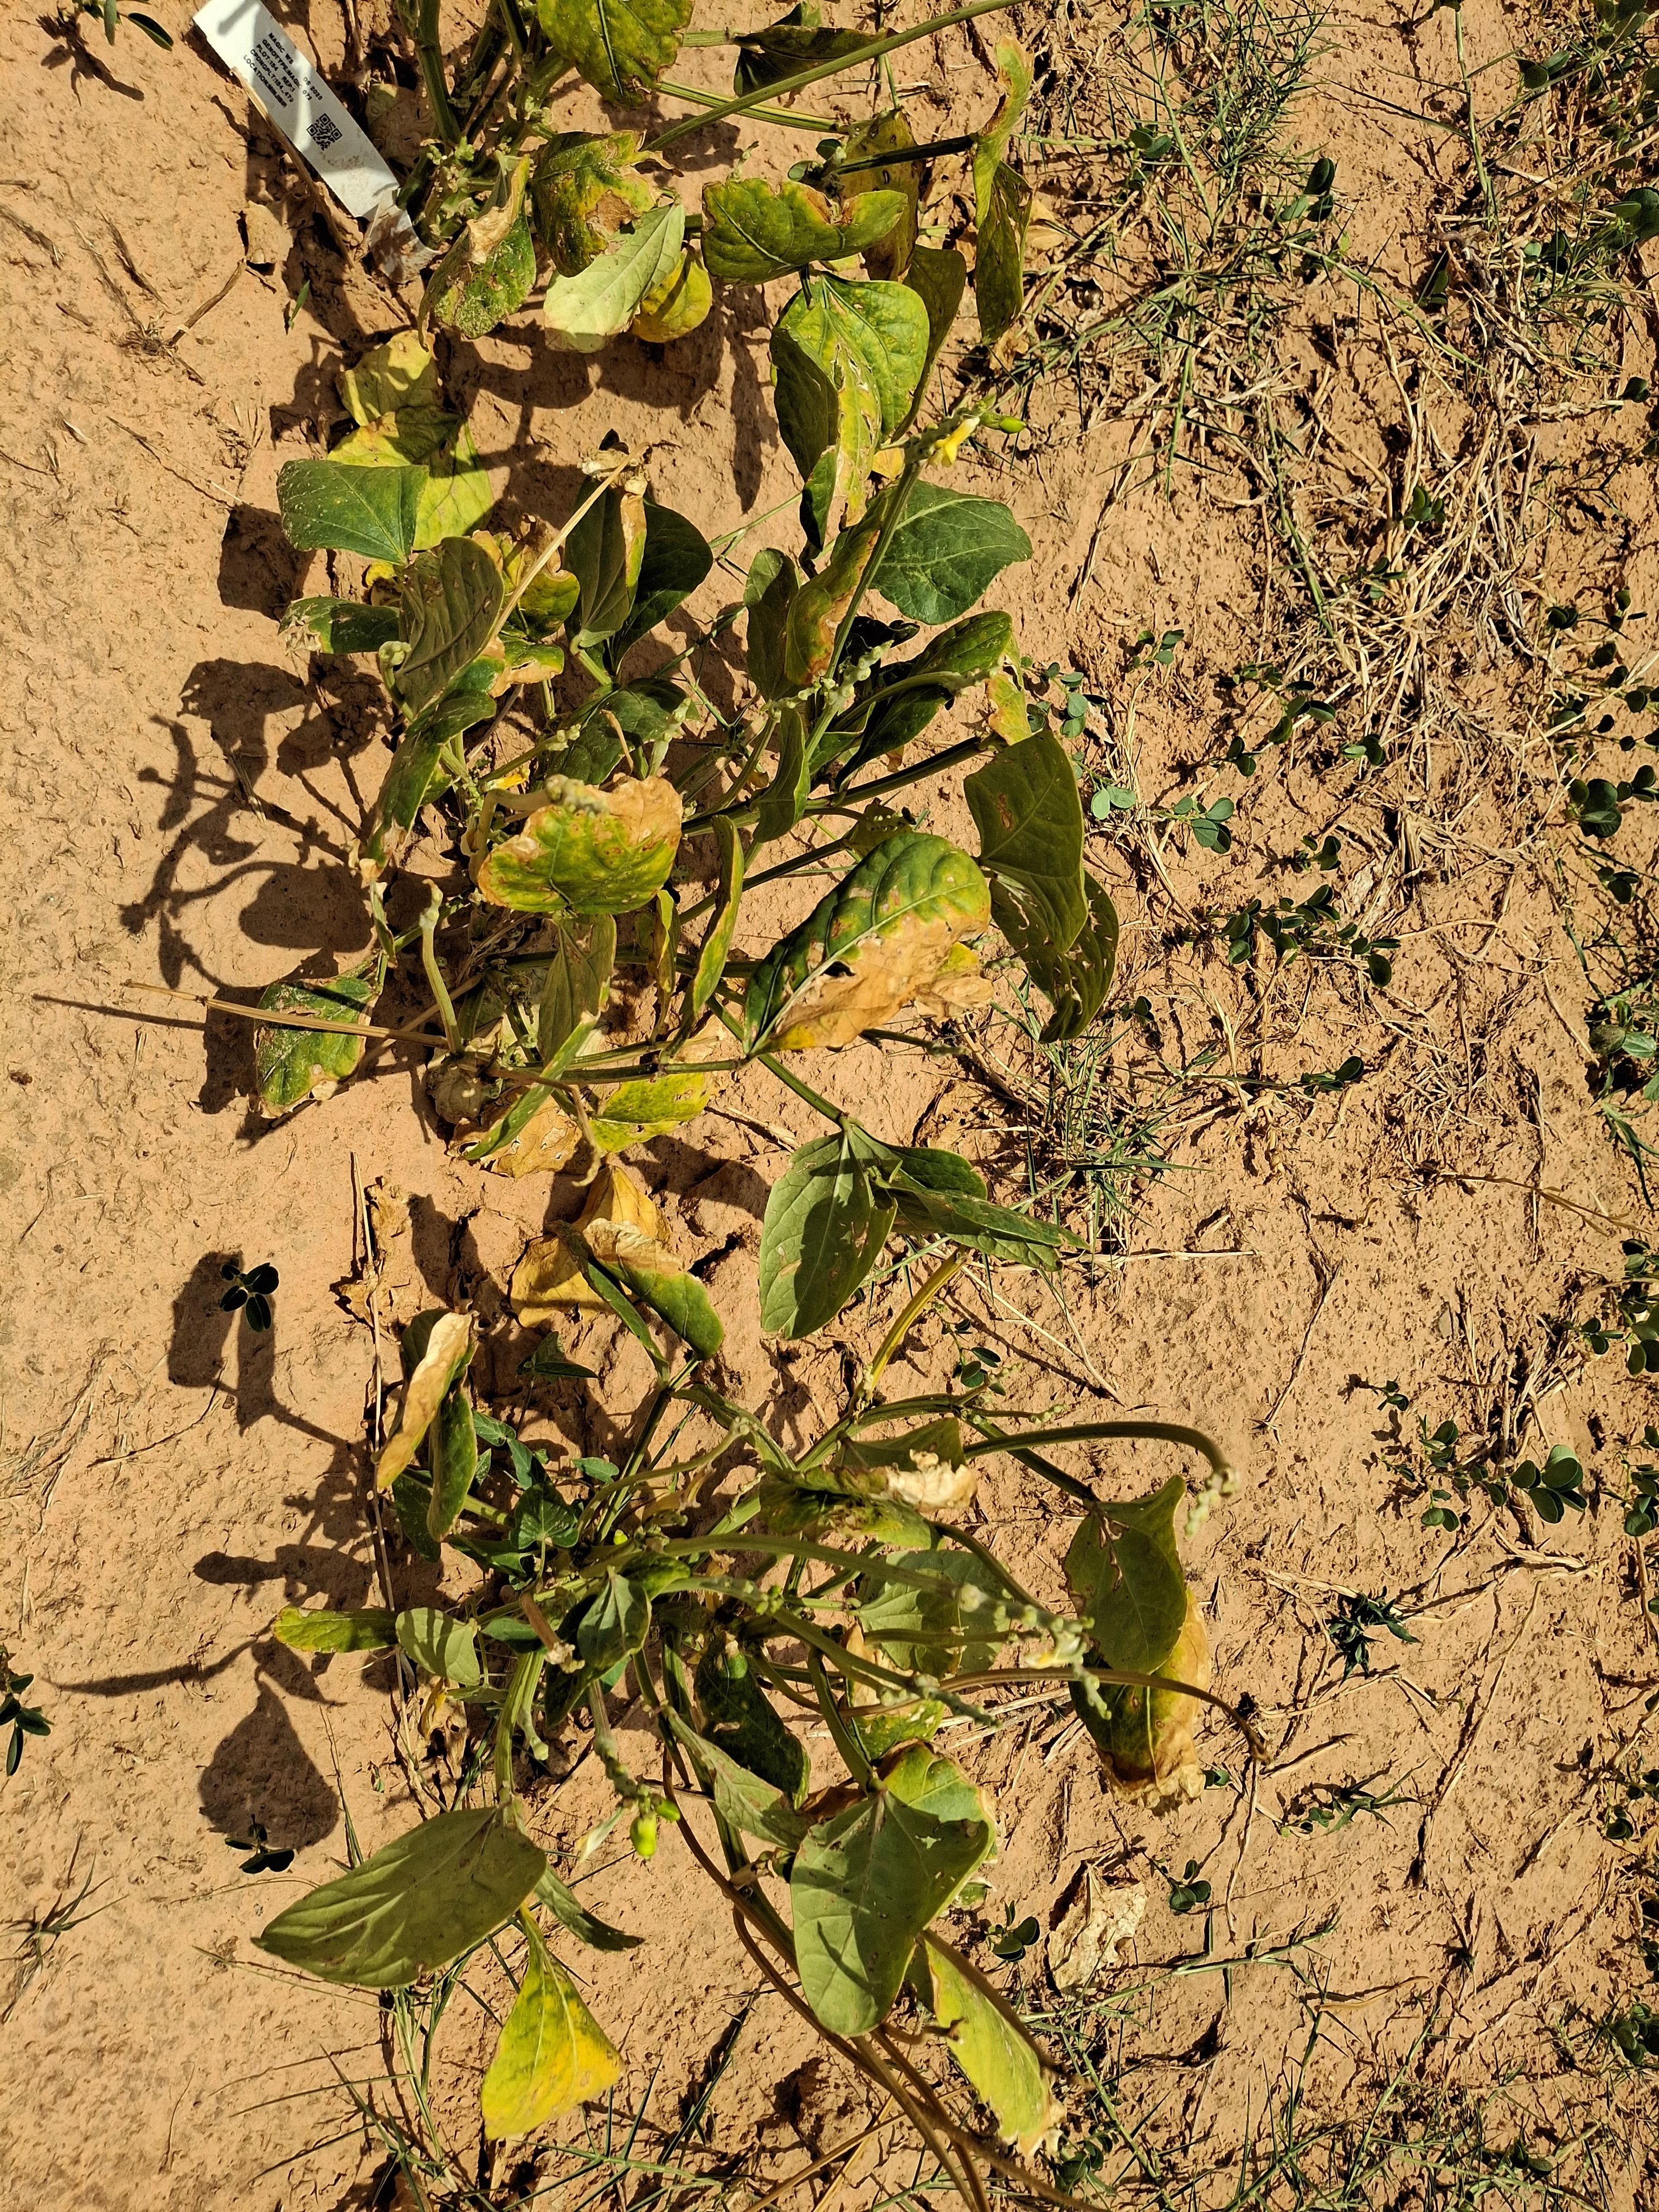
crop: cowpea
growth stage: harvest maturity
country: Nigeria
